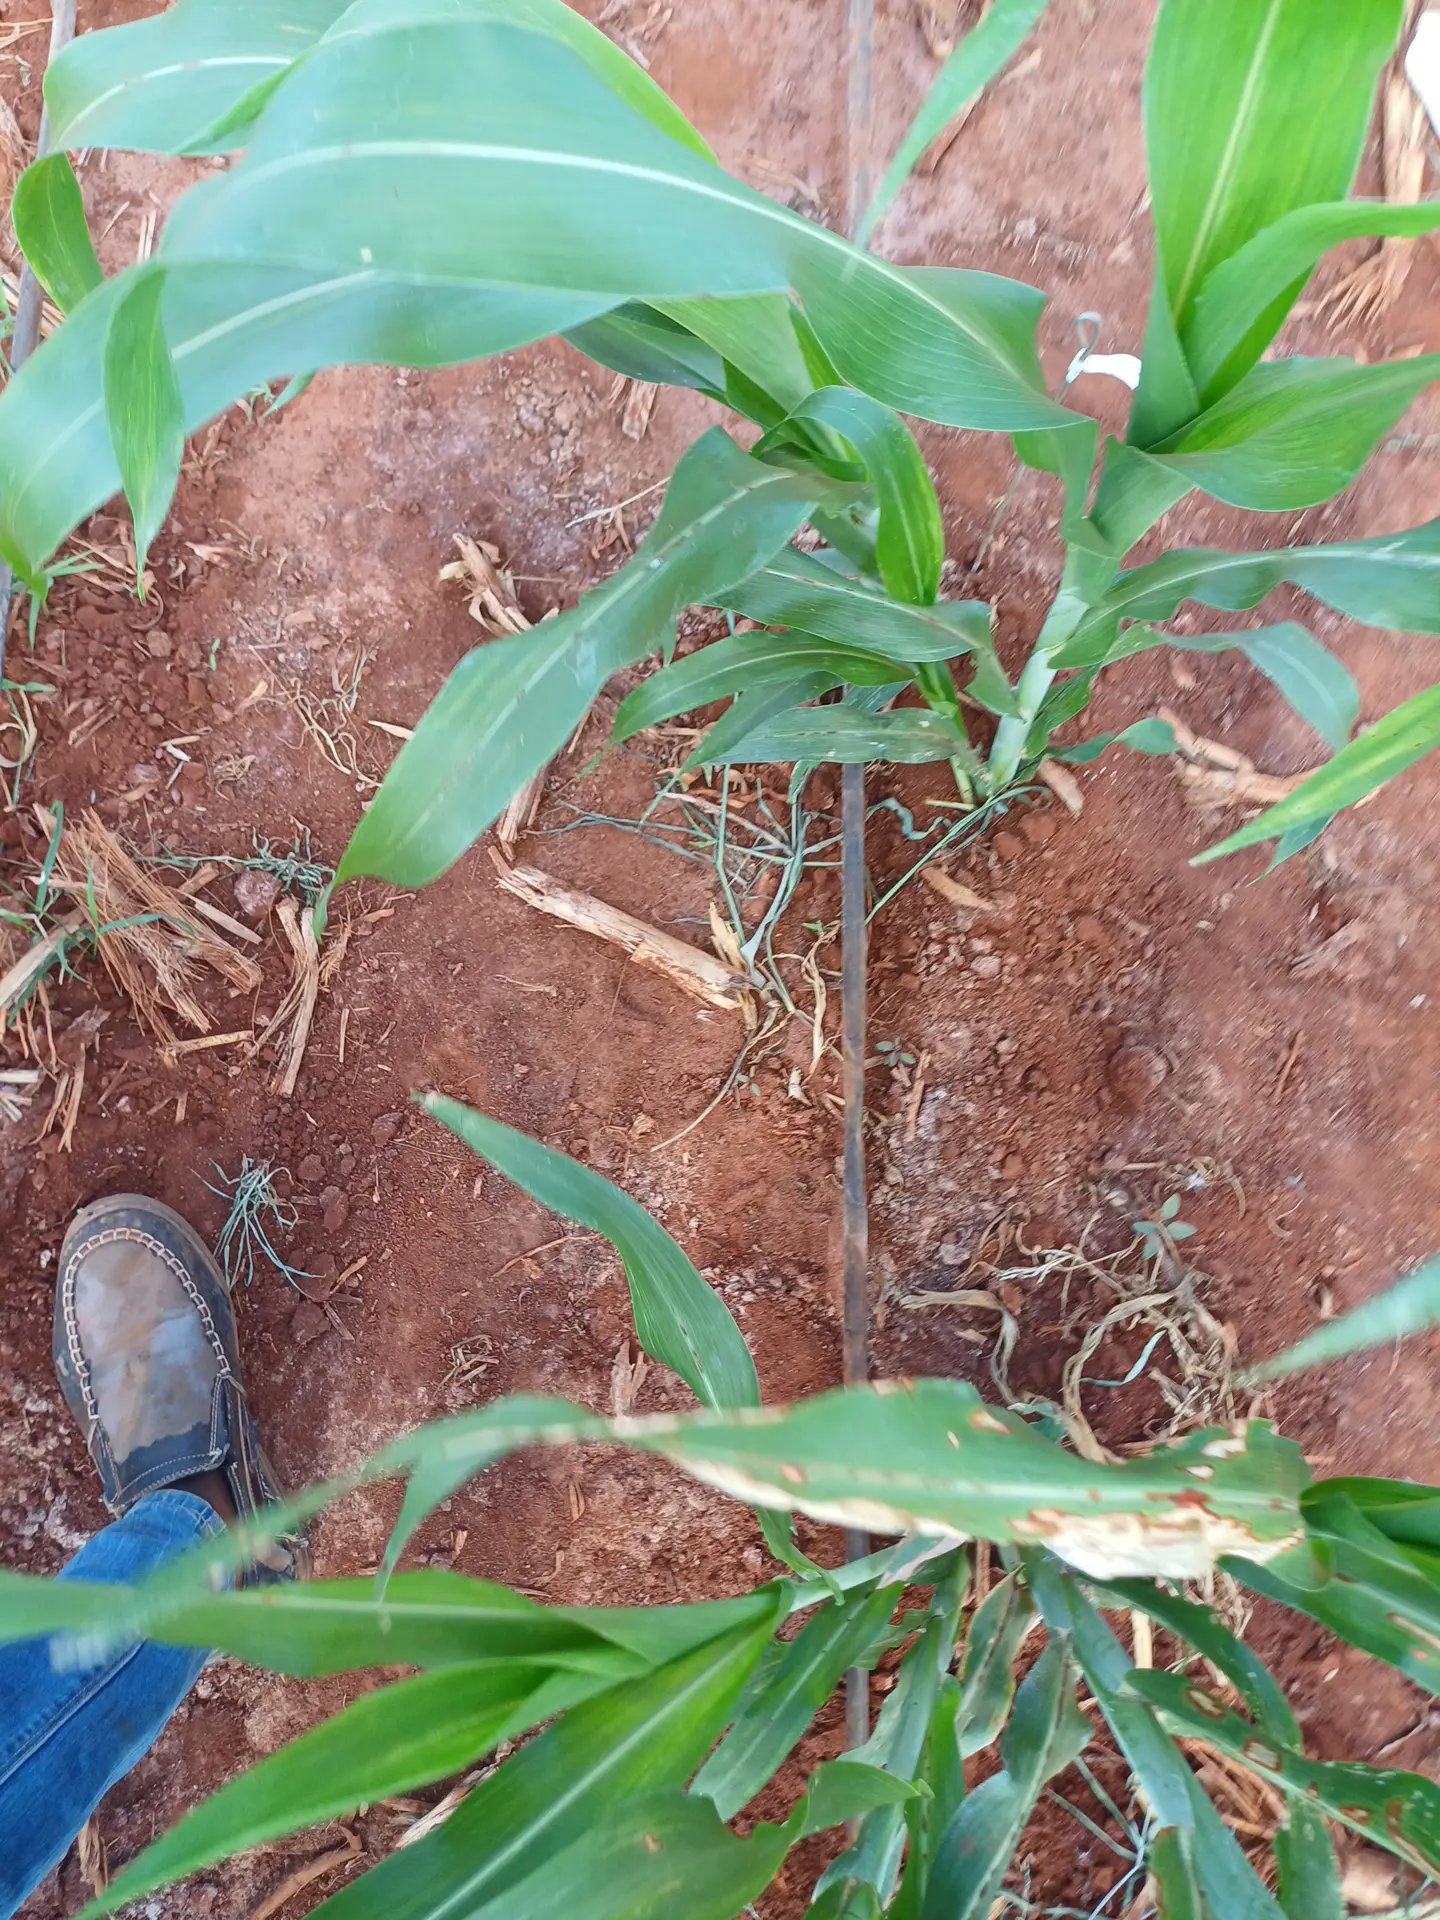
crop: sorghum
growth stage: vegetative
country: Kenya
